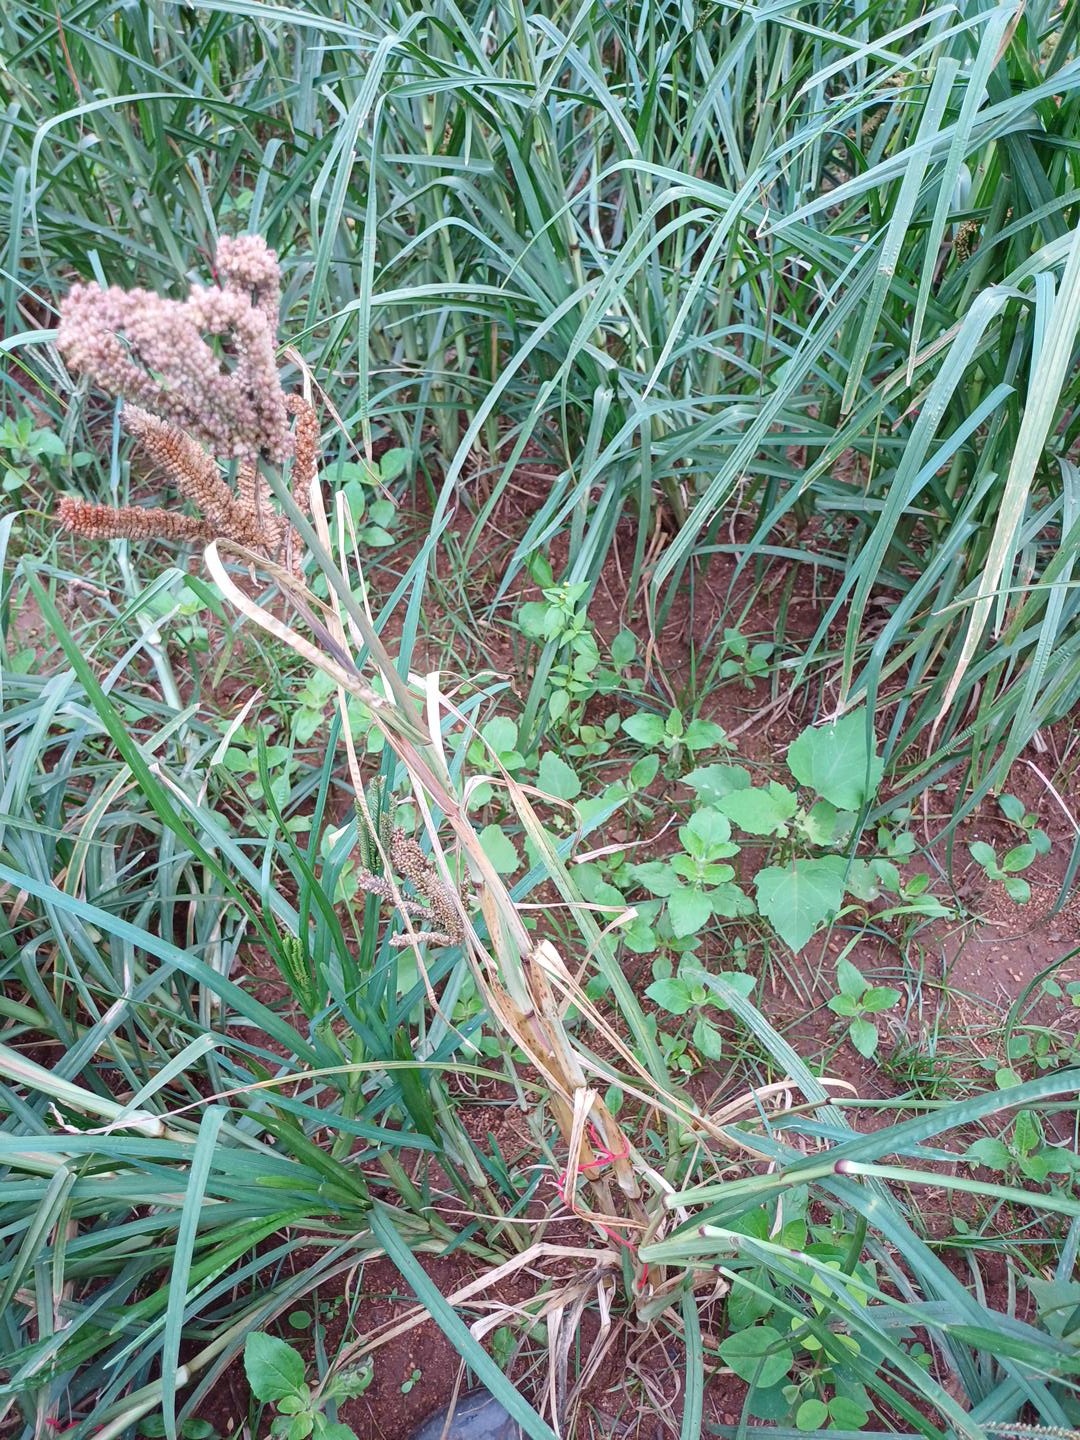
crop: finger millet
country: Kenya
